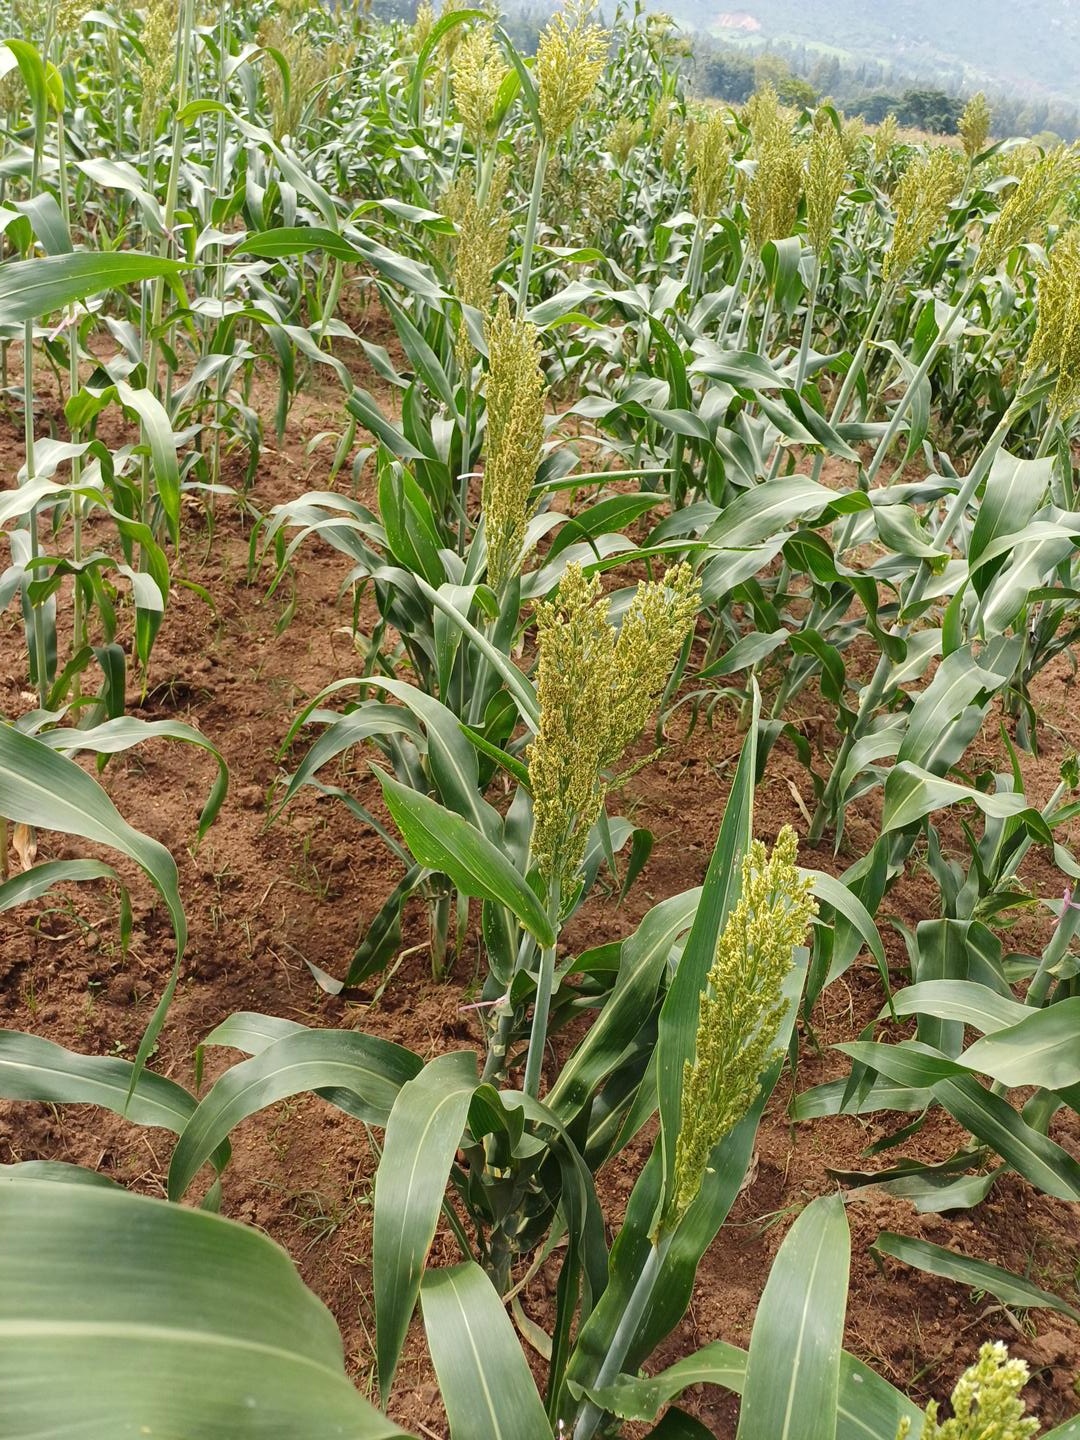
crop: sorghum
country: Kenya
